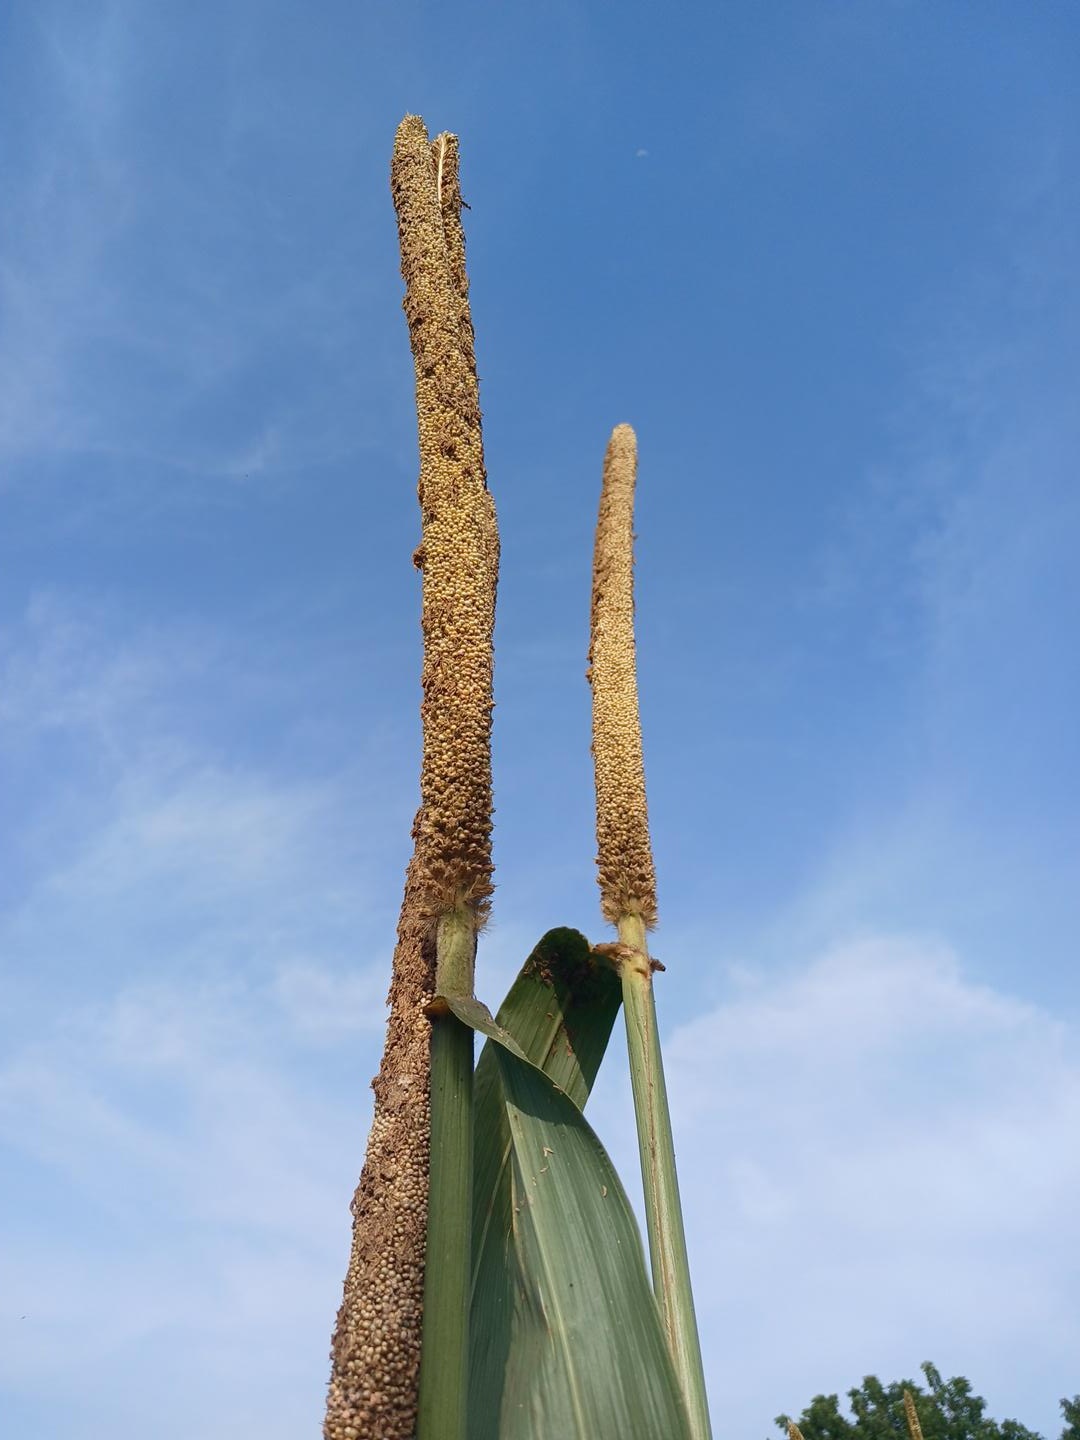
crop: pearl millet
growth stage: maturity
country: Senegal
